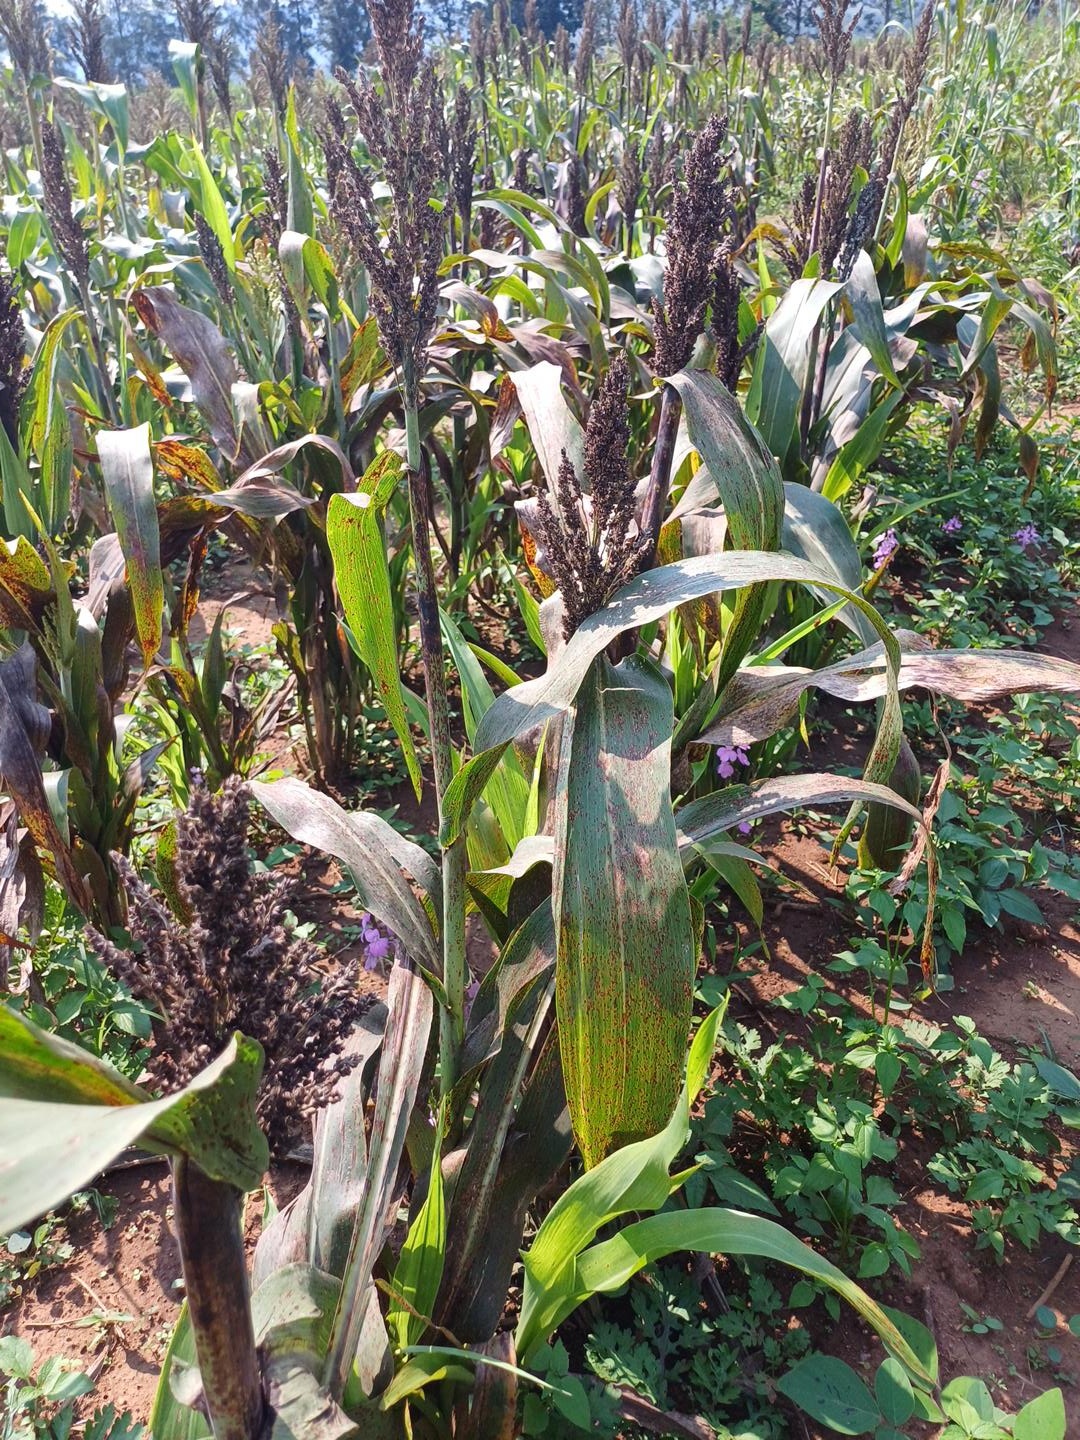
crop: sorghum
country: Kenya
